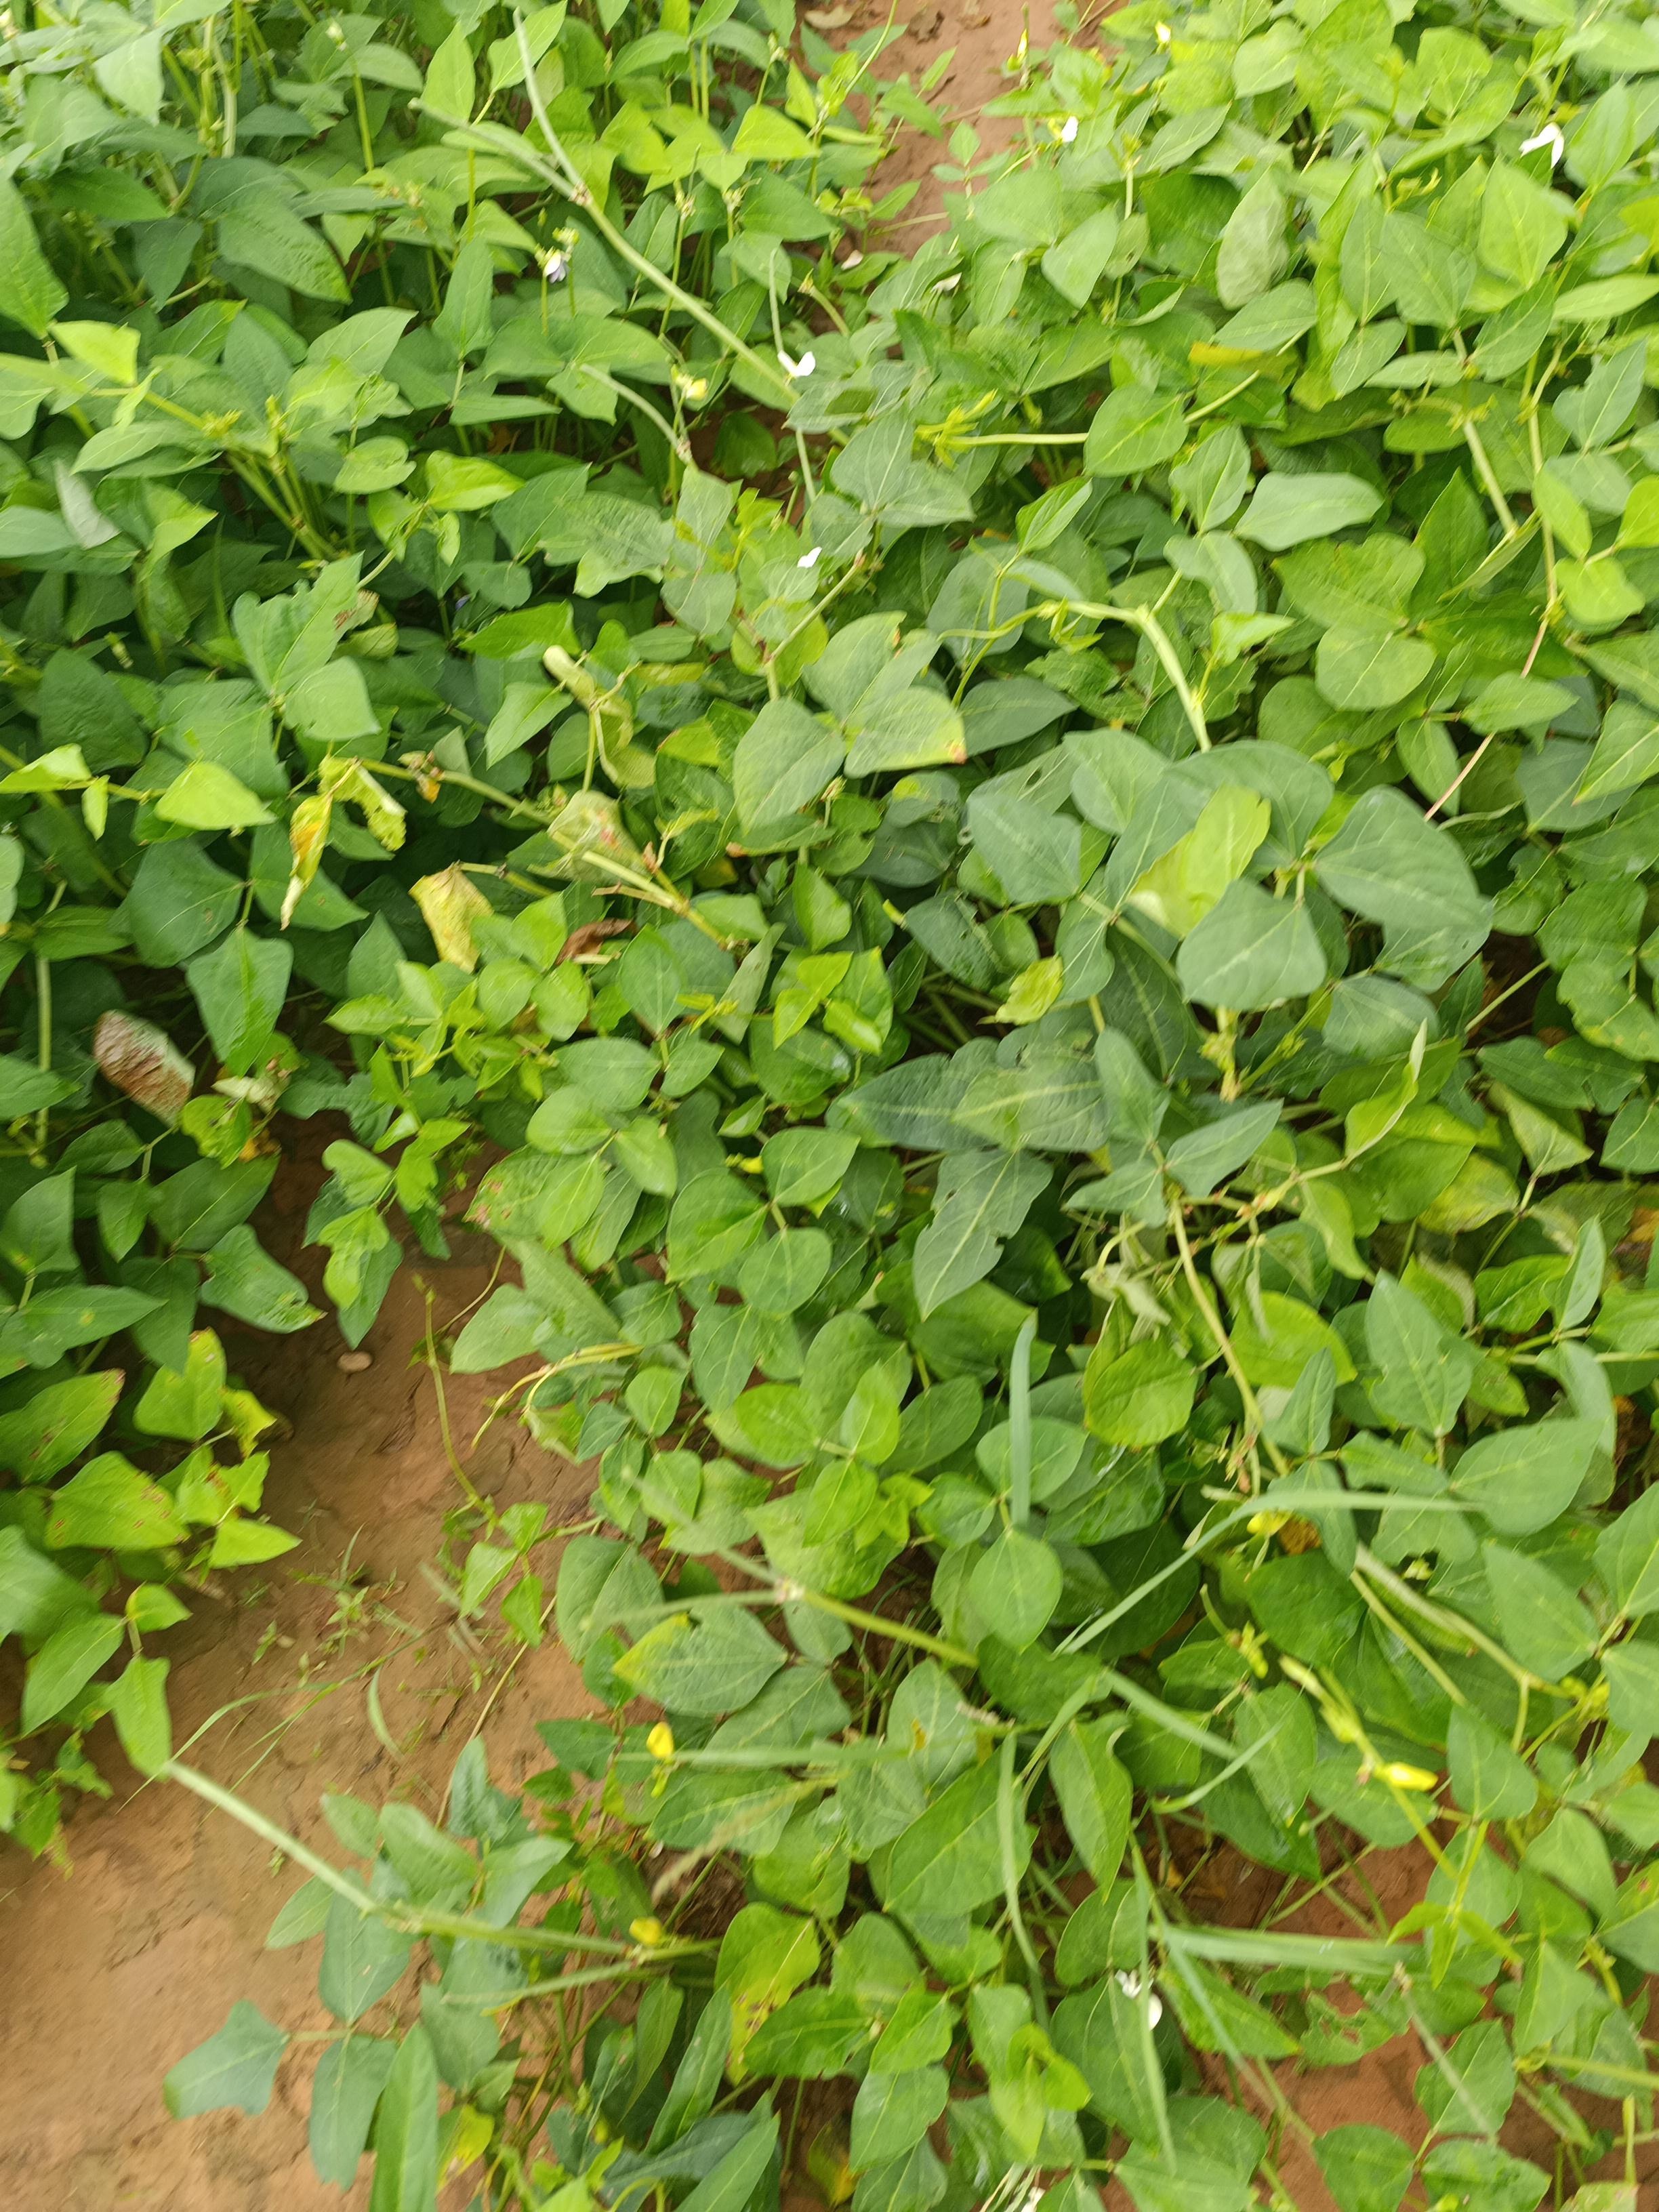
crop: cowpea
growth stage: development pod
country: Nigeria
